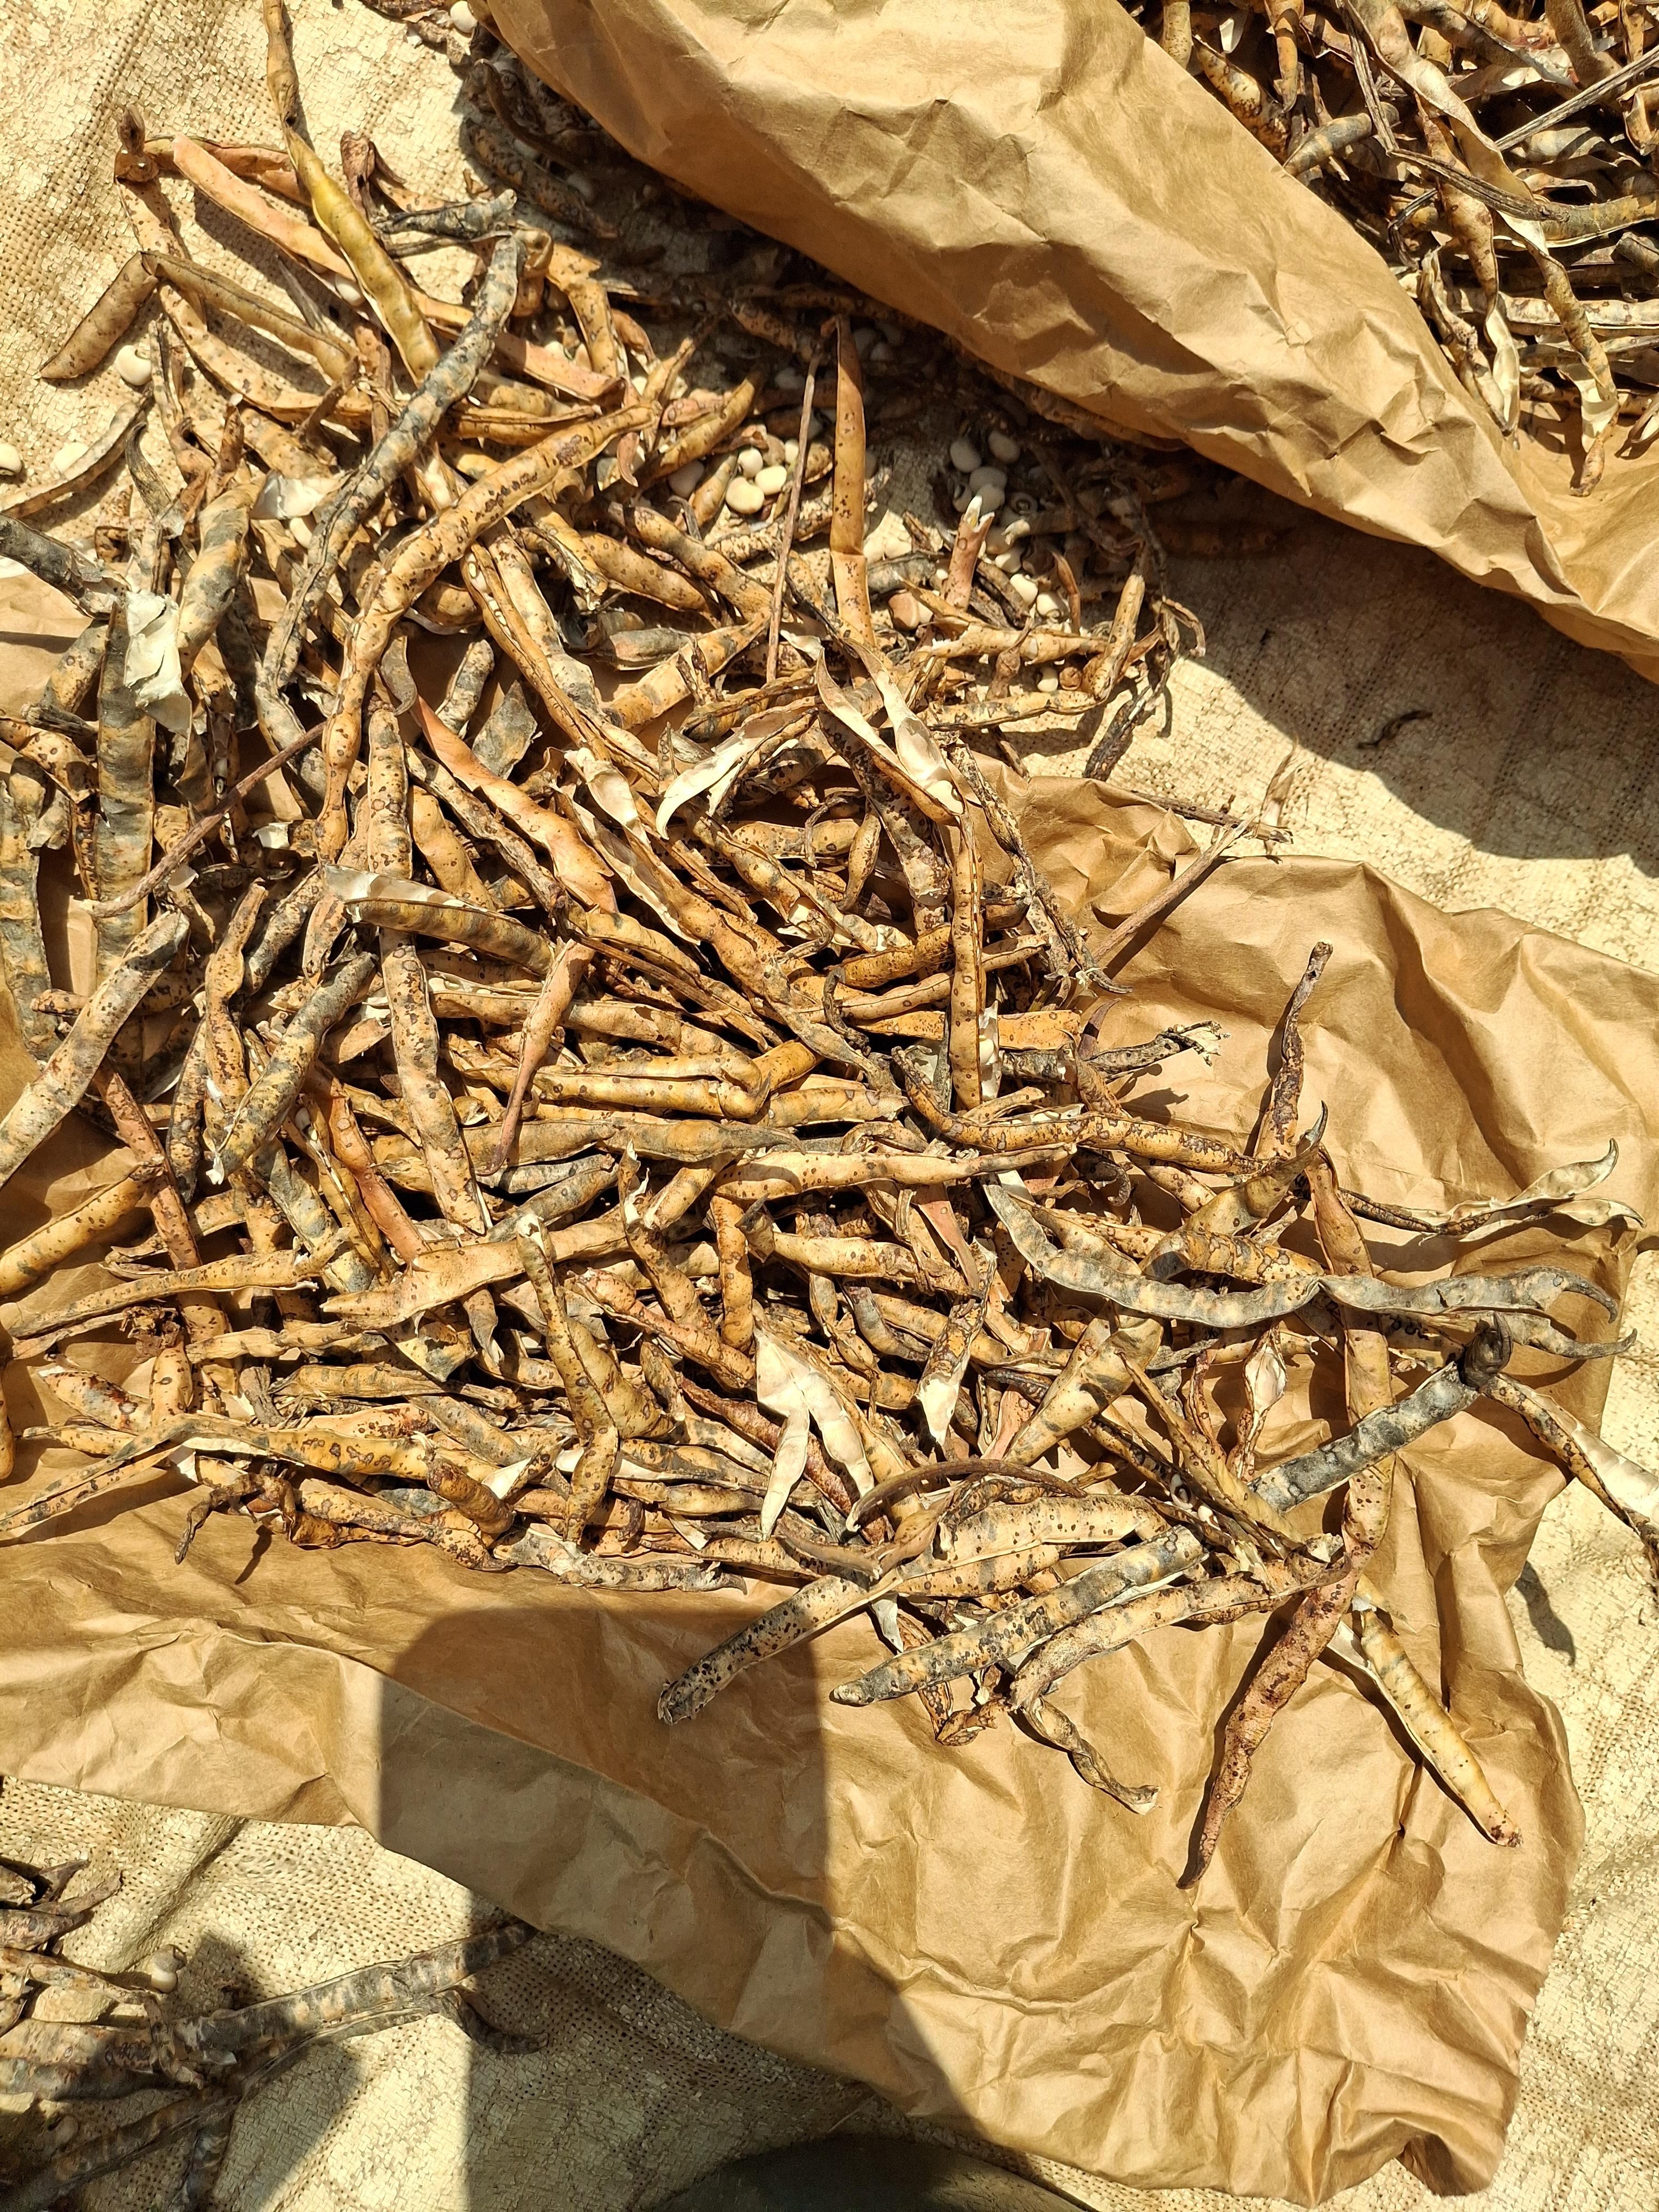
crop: cowpea
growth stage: harvest
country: Nigeria
